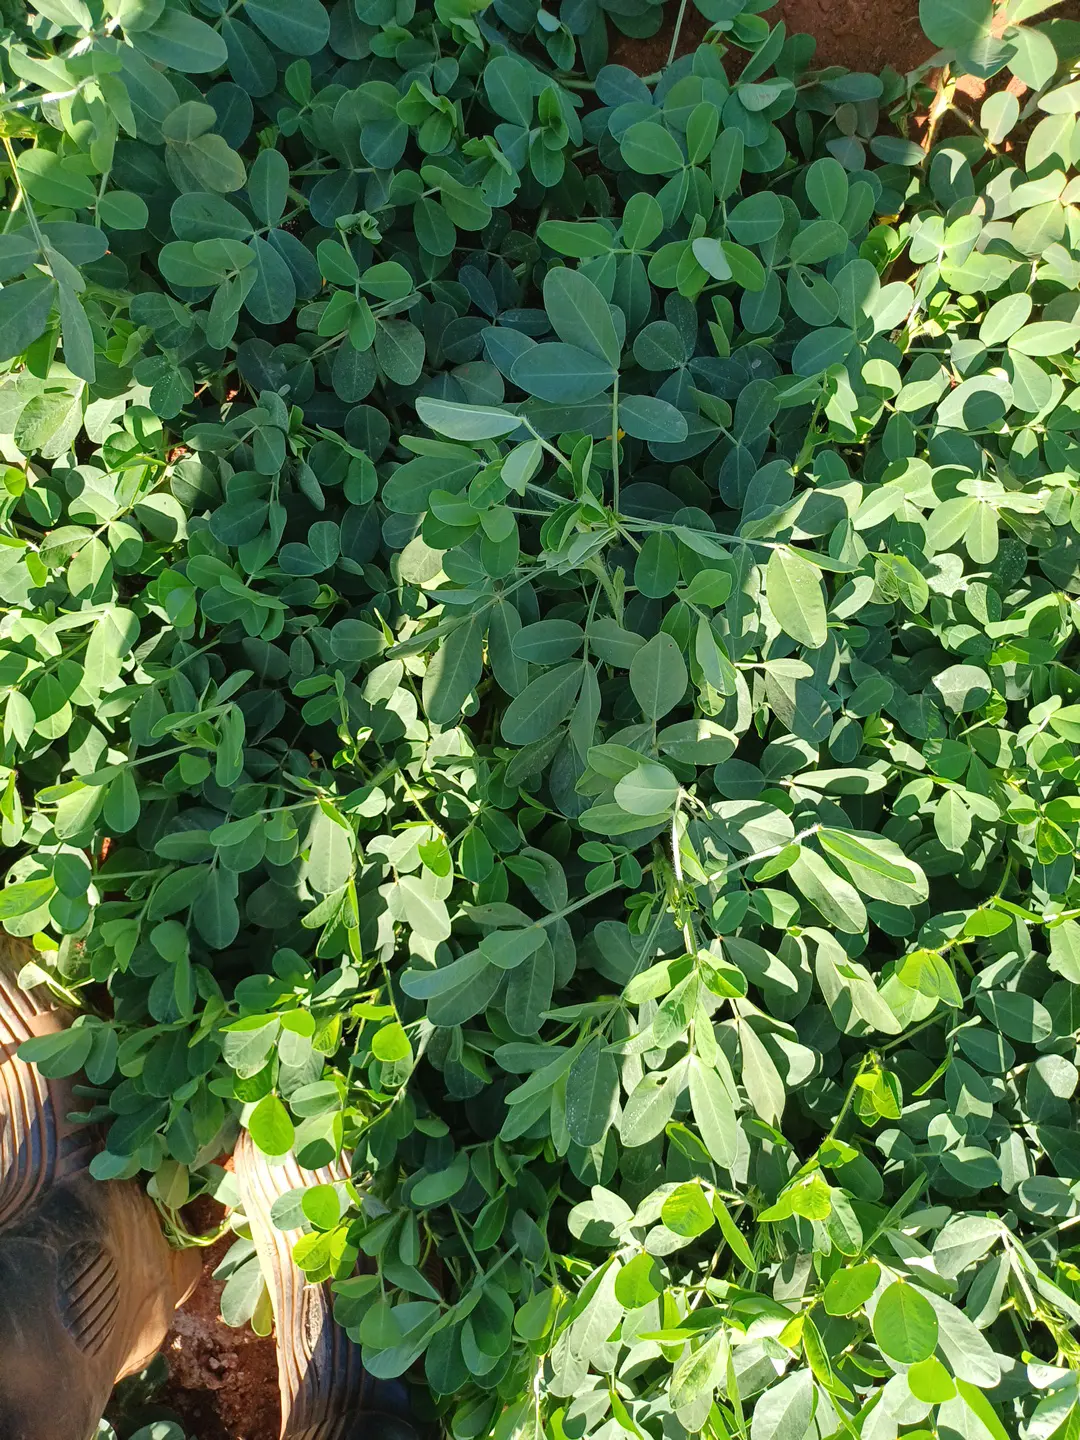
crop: groundnut
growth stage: flowering
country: Kenya
